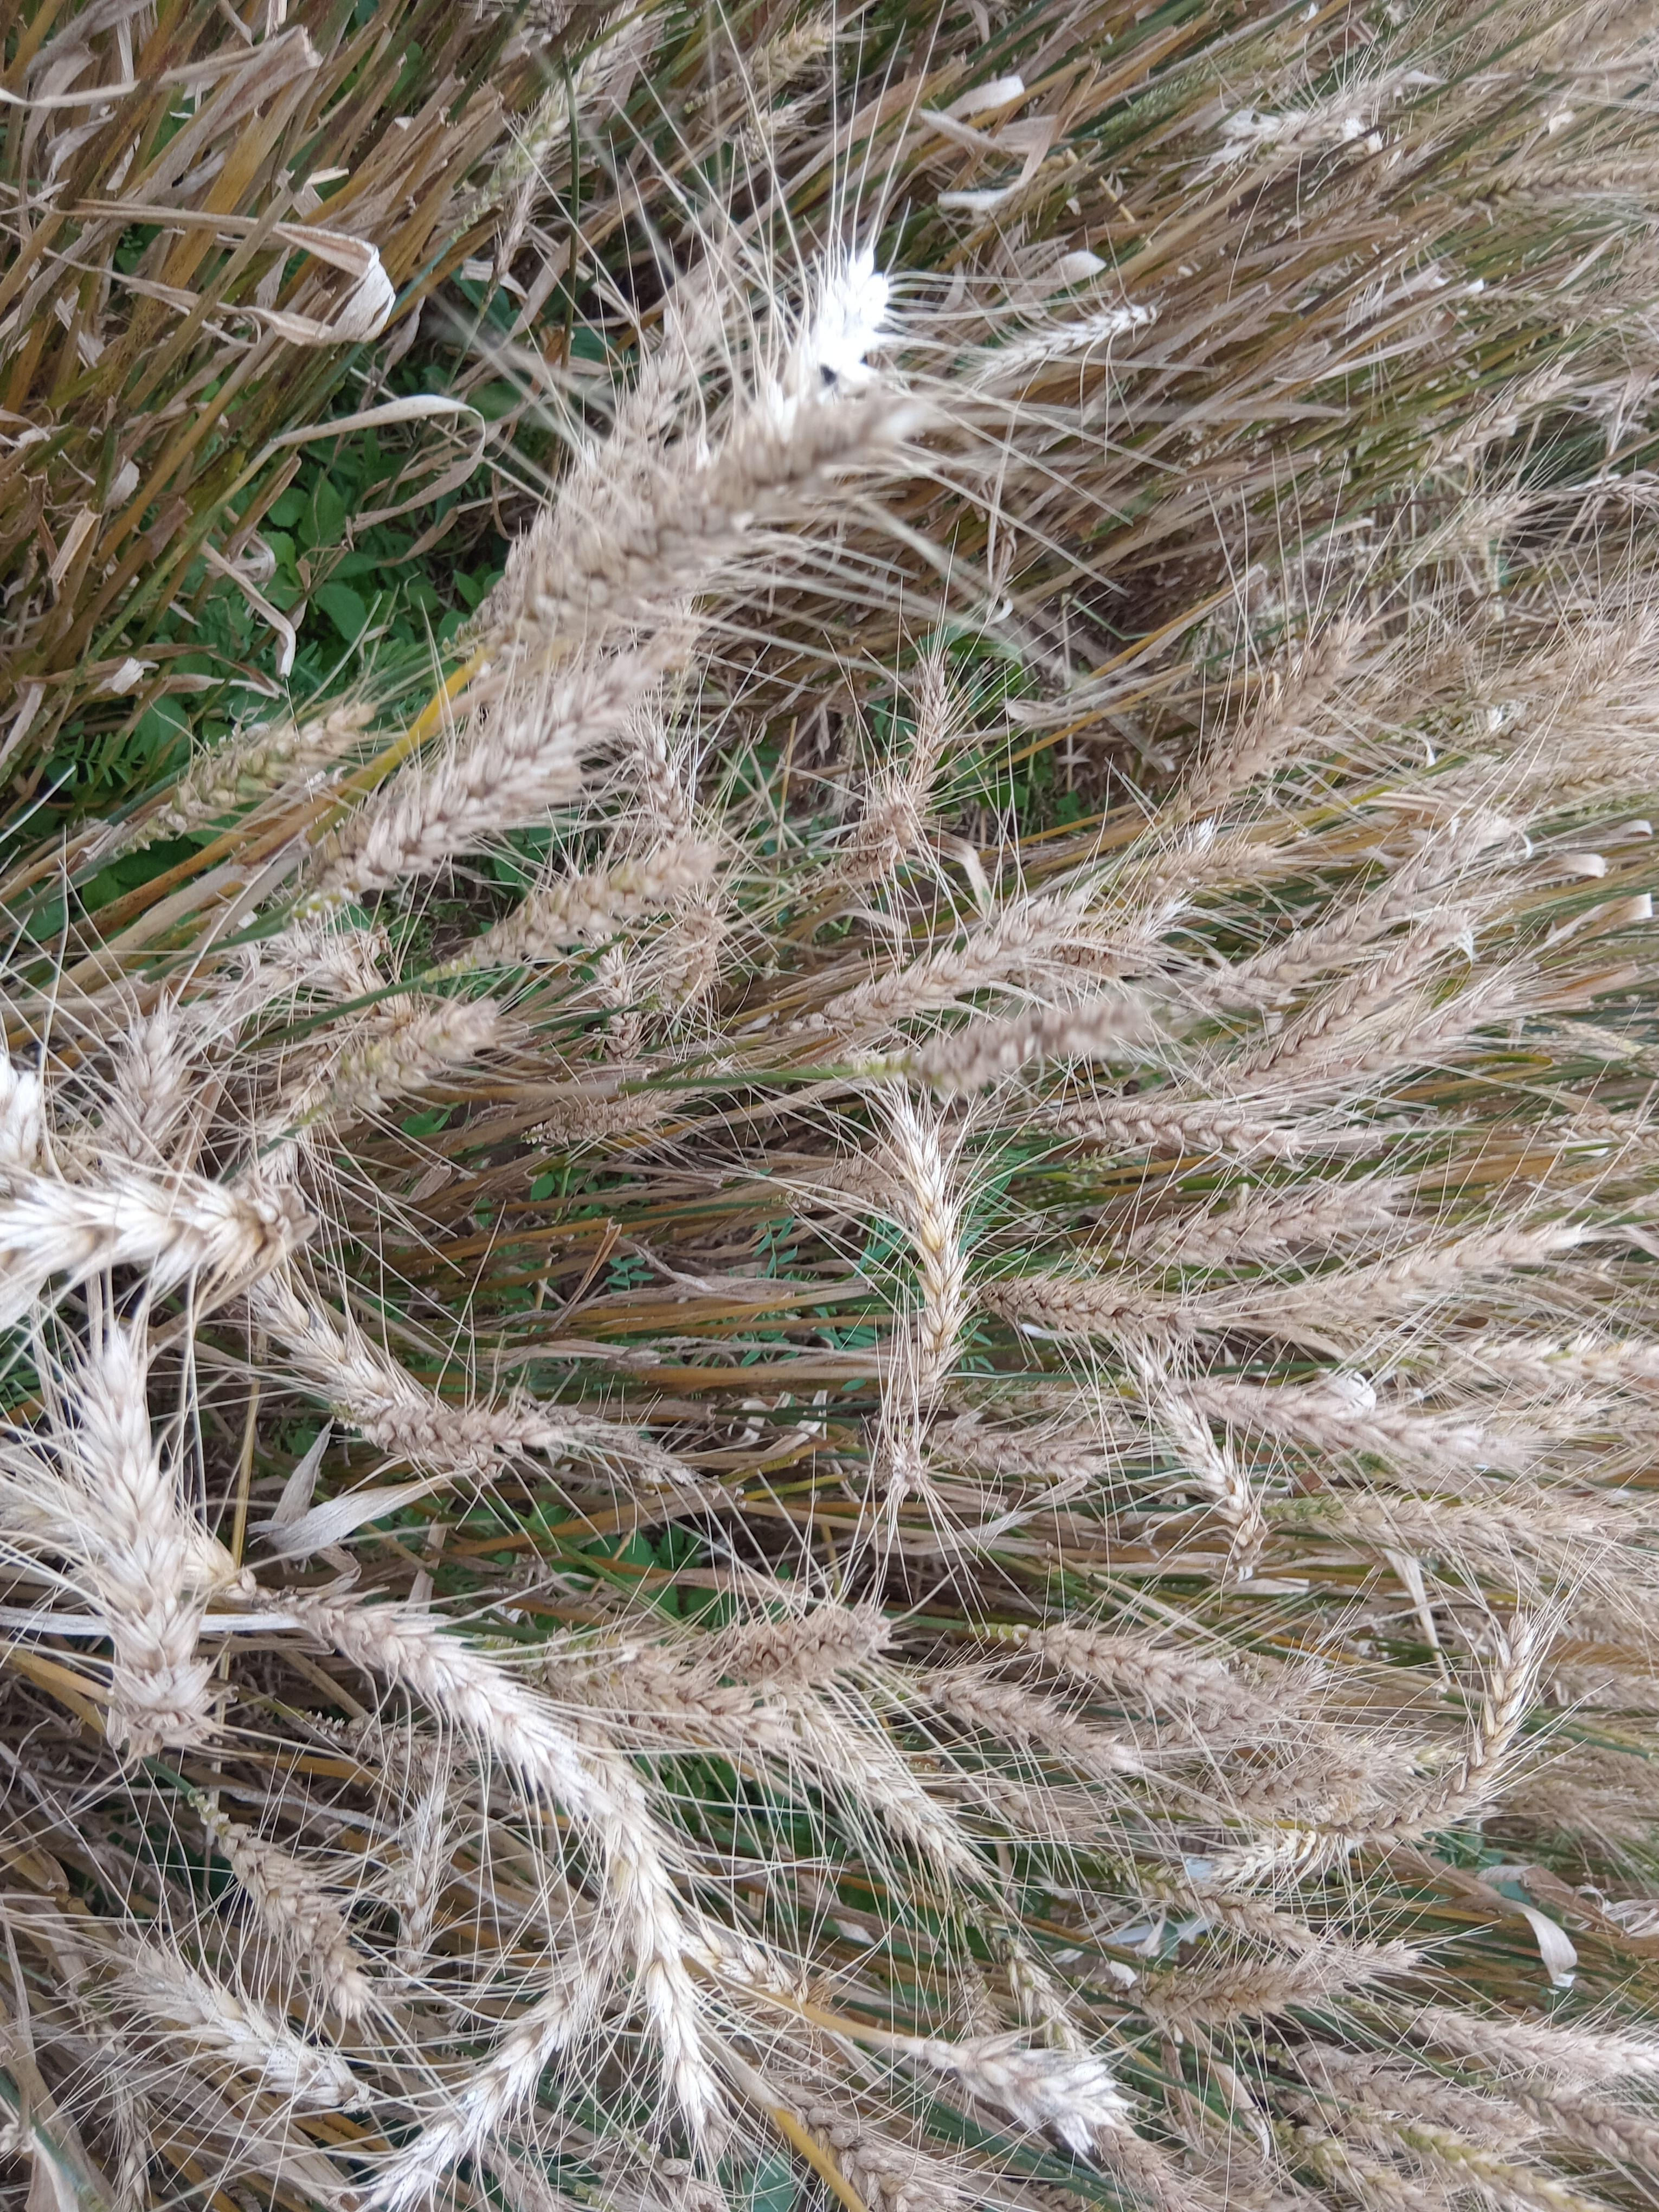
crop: wheat
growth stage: maturity
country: Kenya
